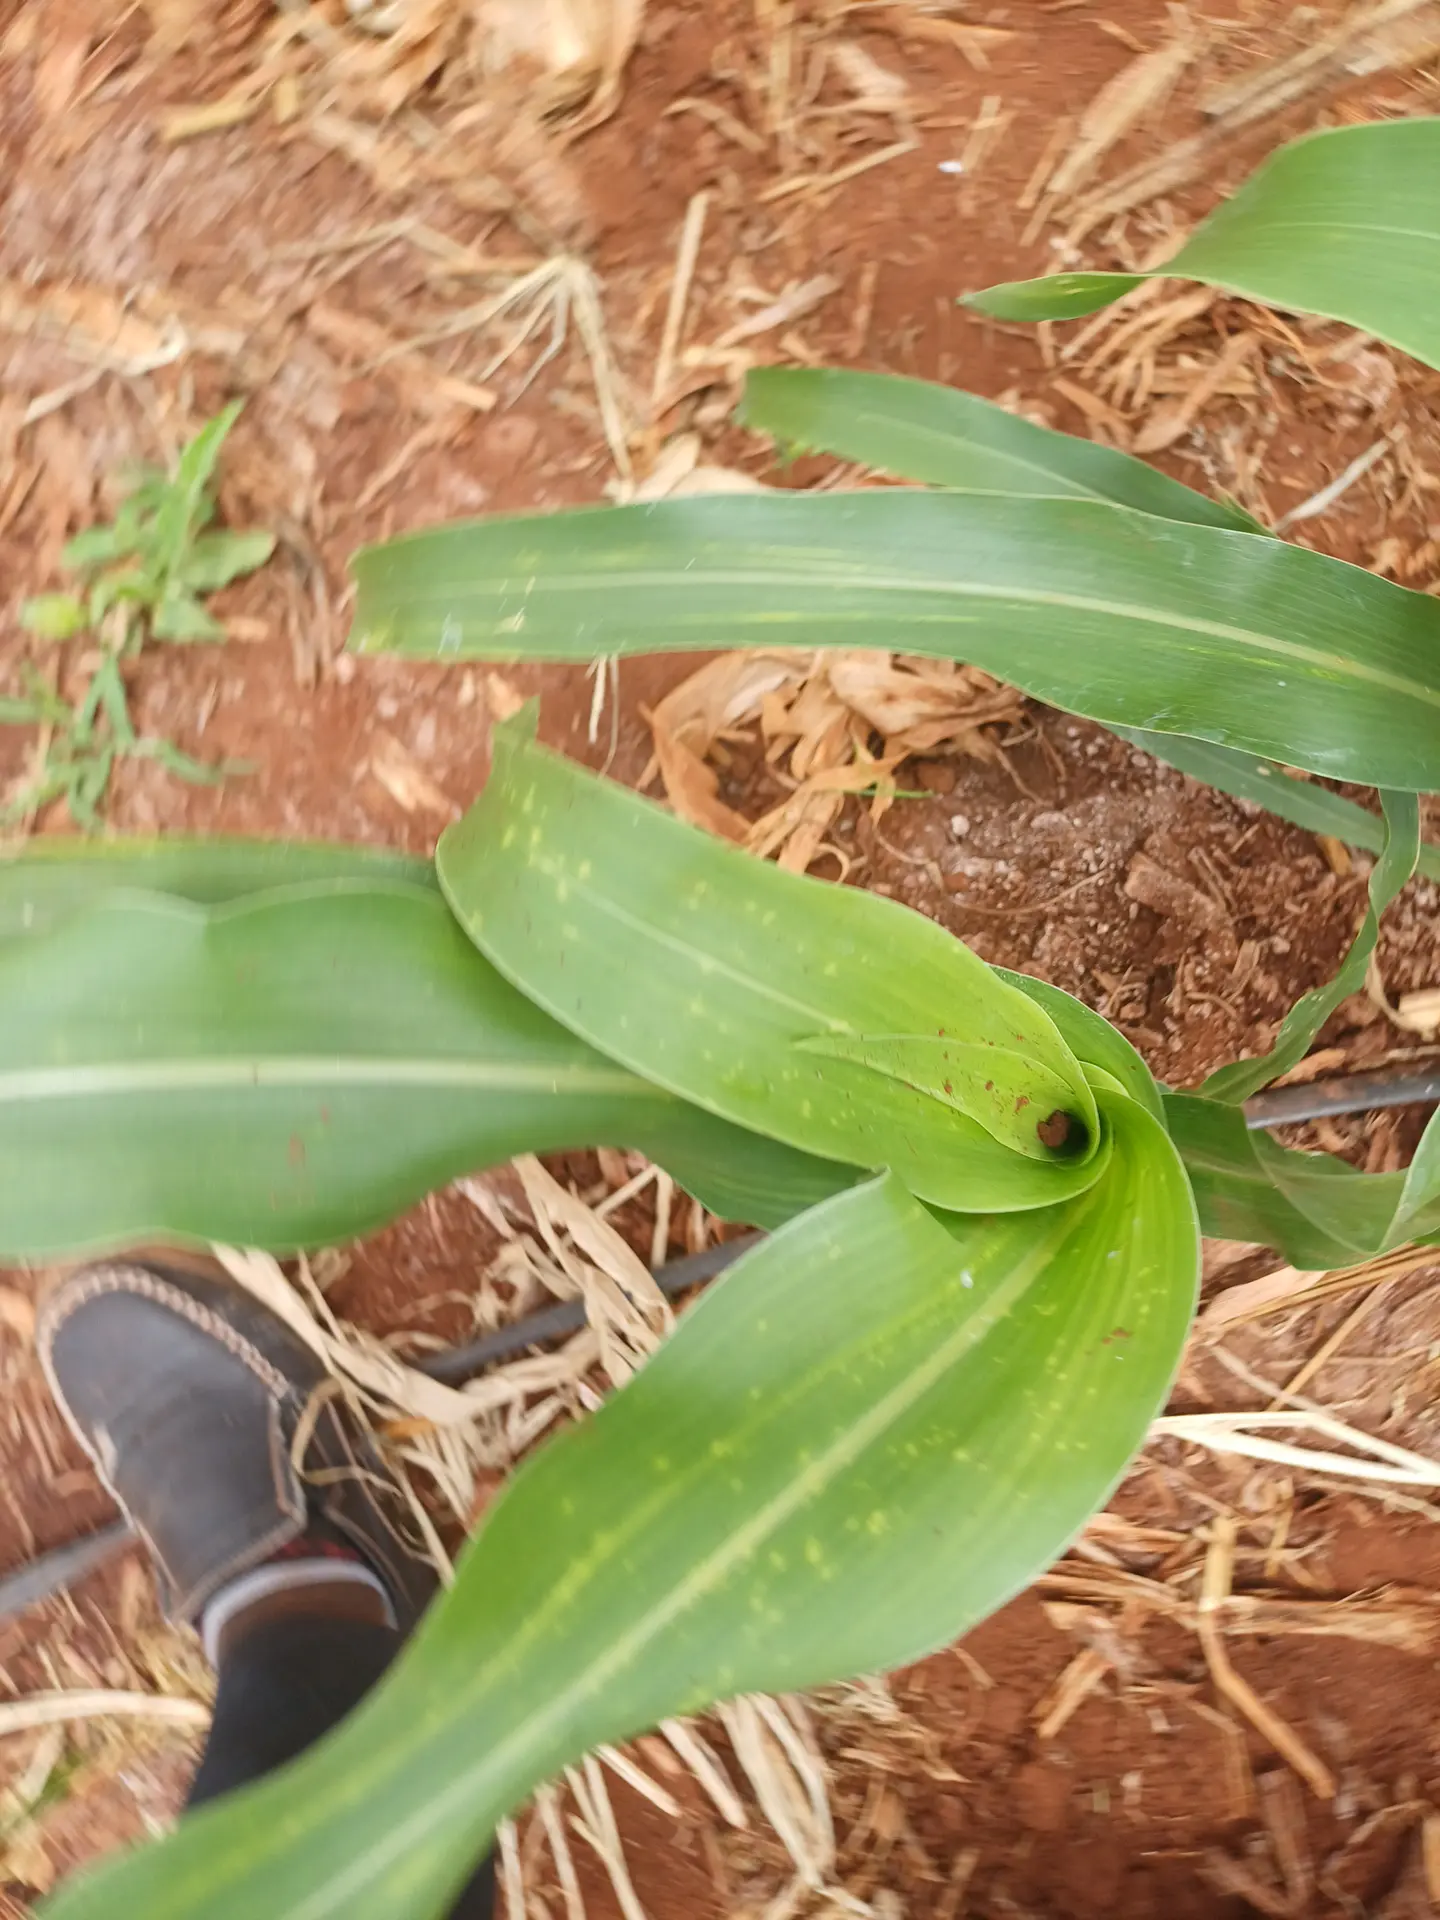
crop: sorghum
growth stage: vegetative
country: Kenya
